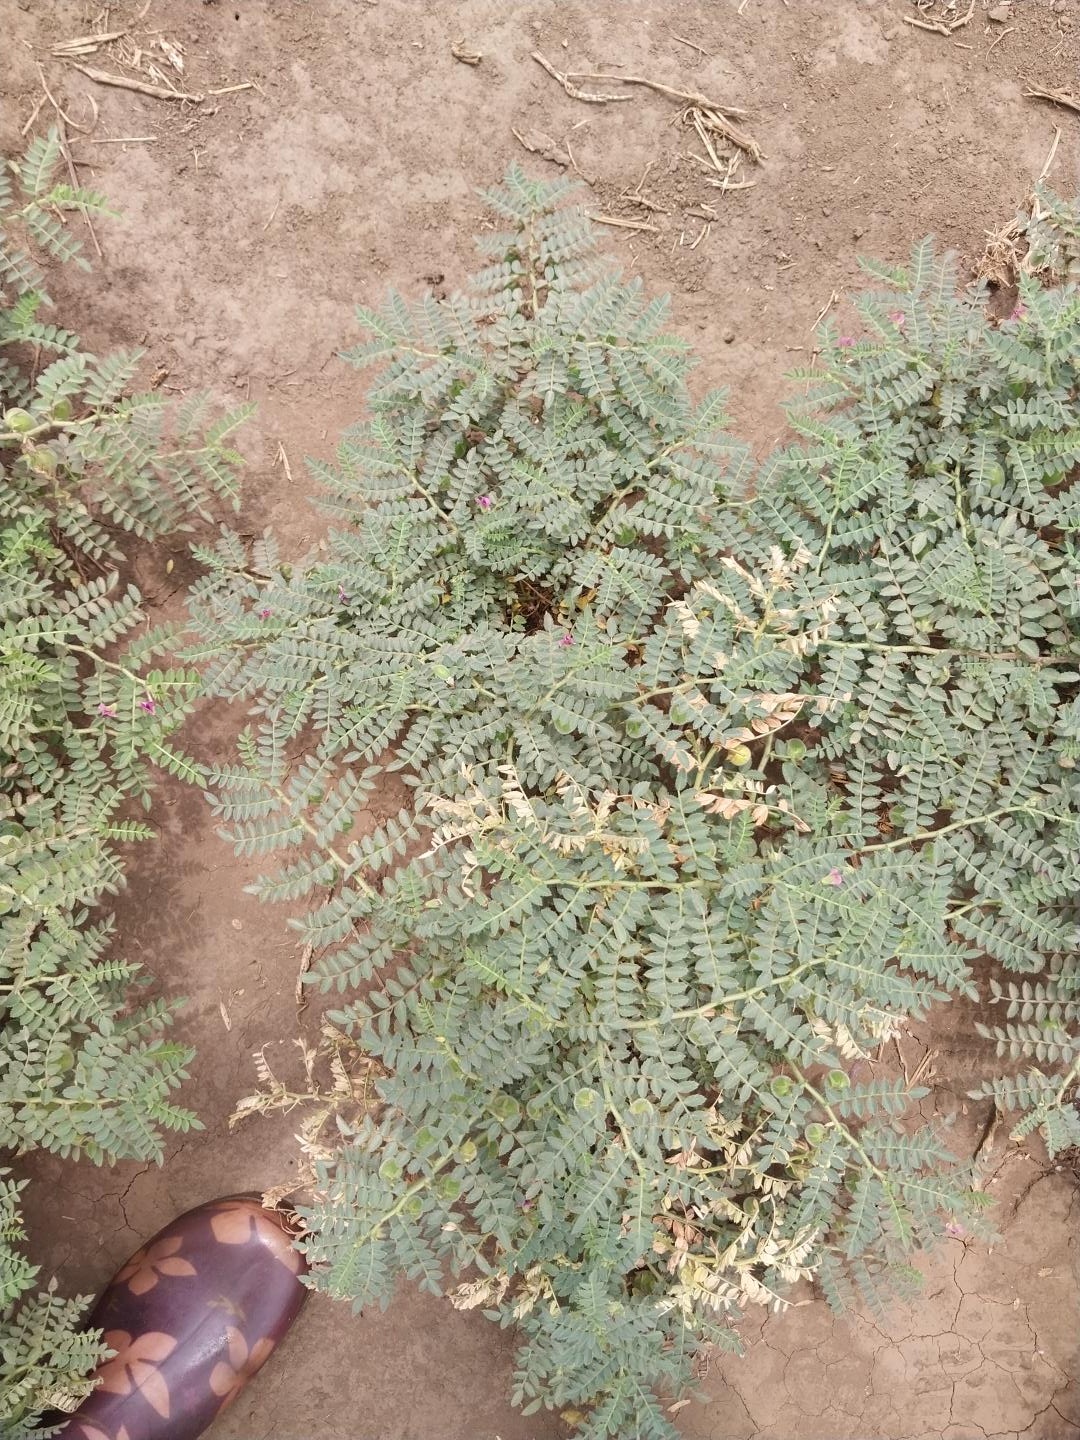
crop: chickpea
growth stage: development pod
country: Tanzania
